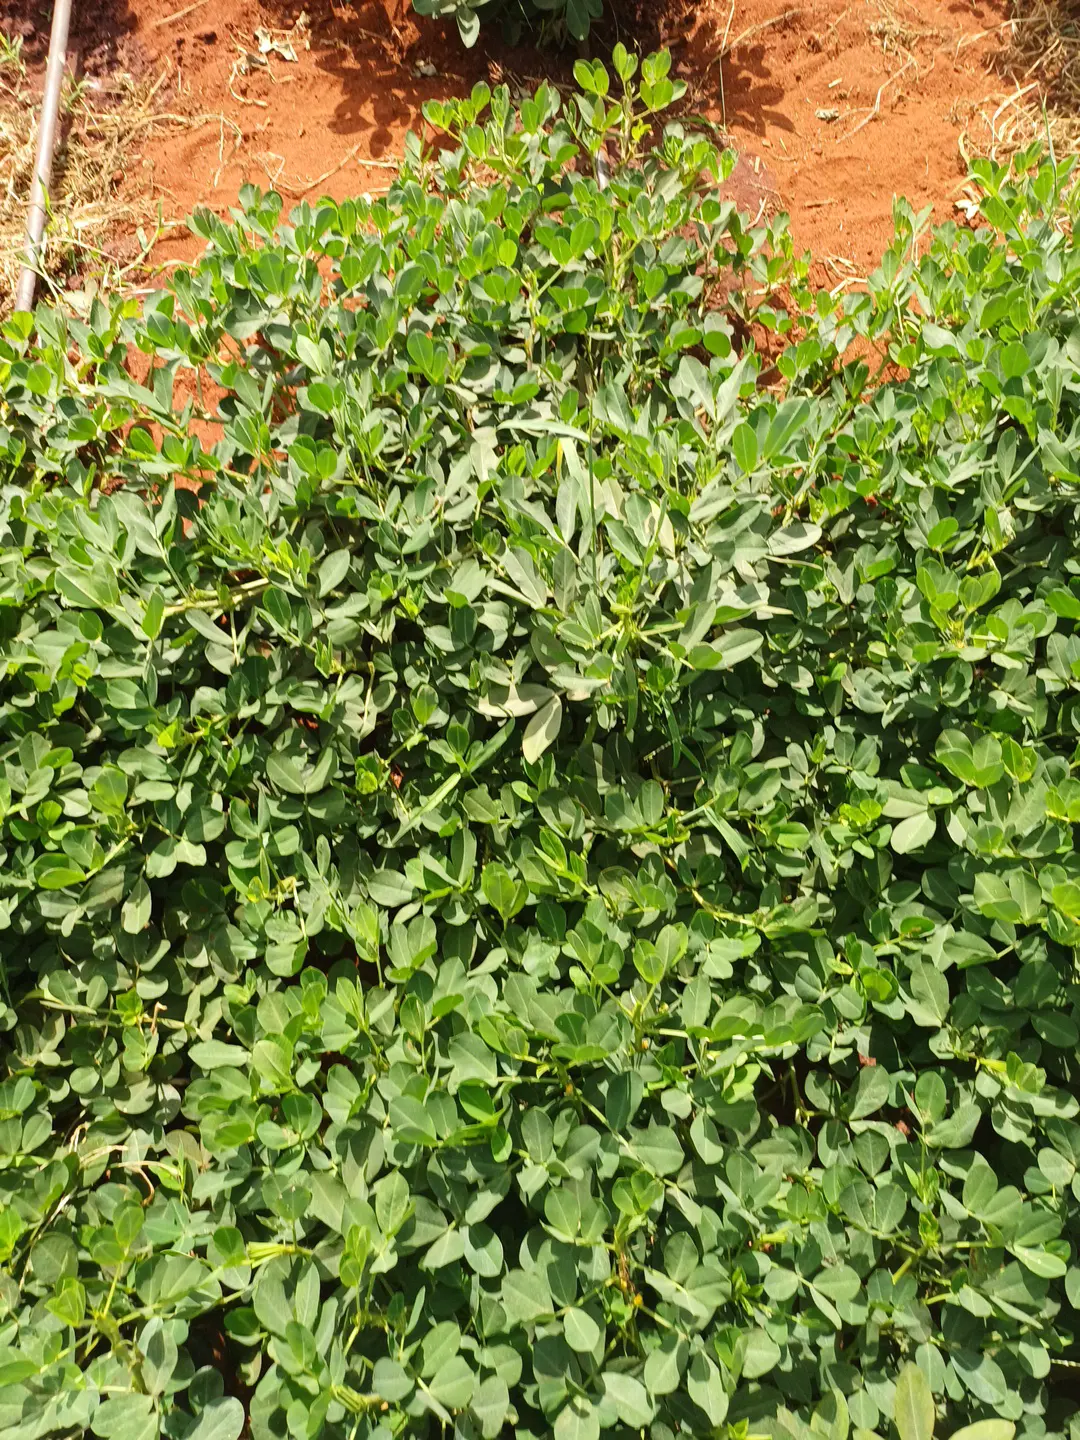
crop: groundnut
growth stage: pegging
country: Kenya
